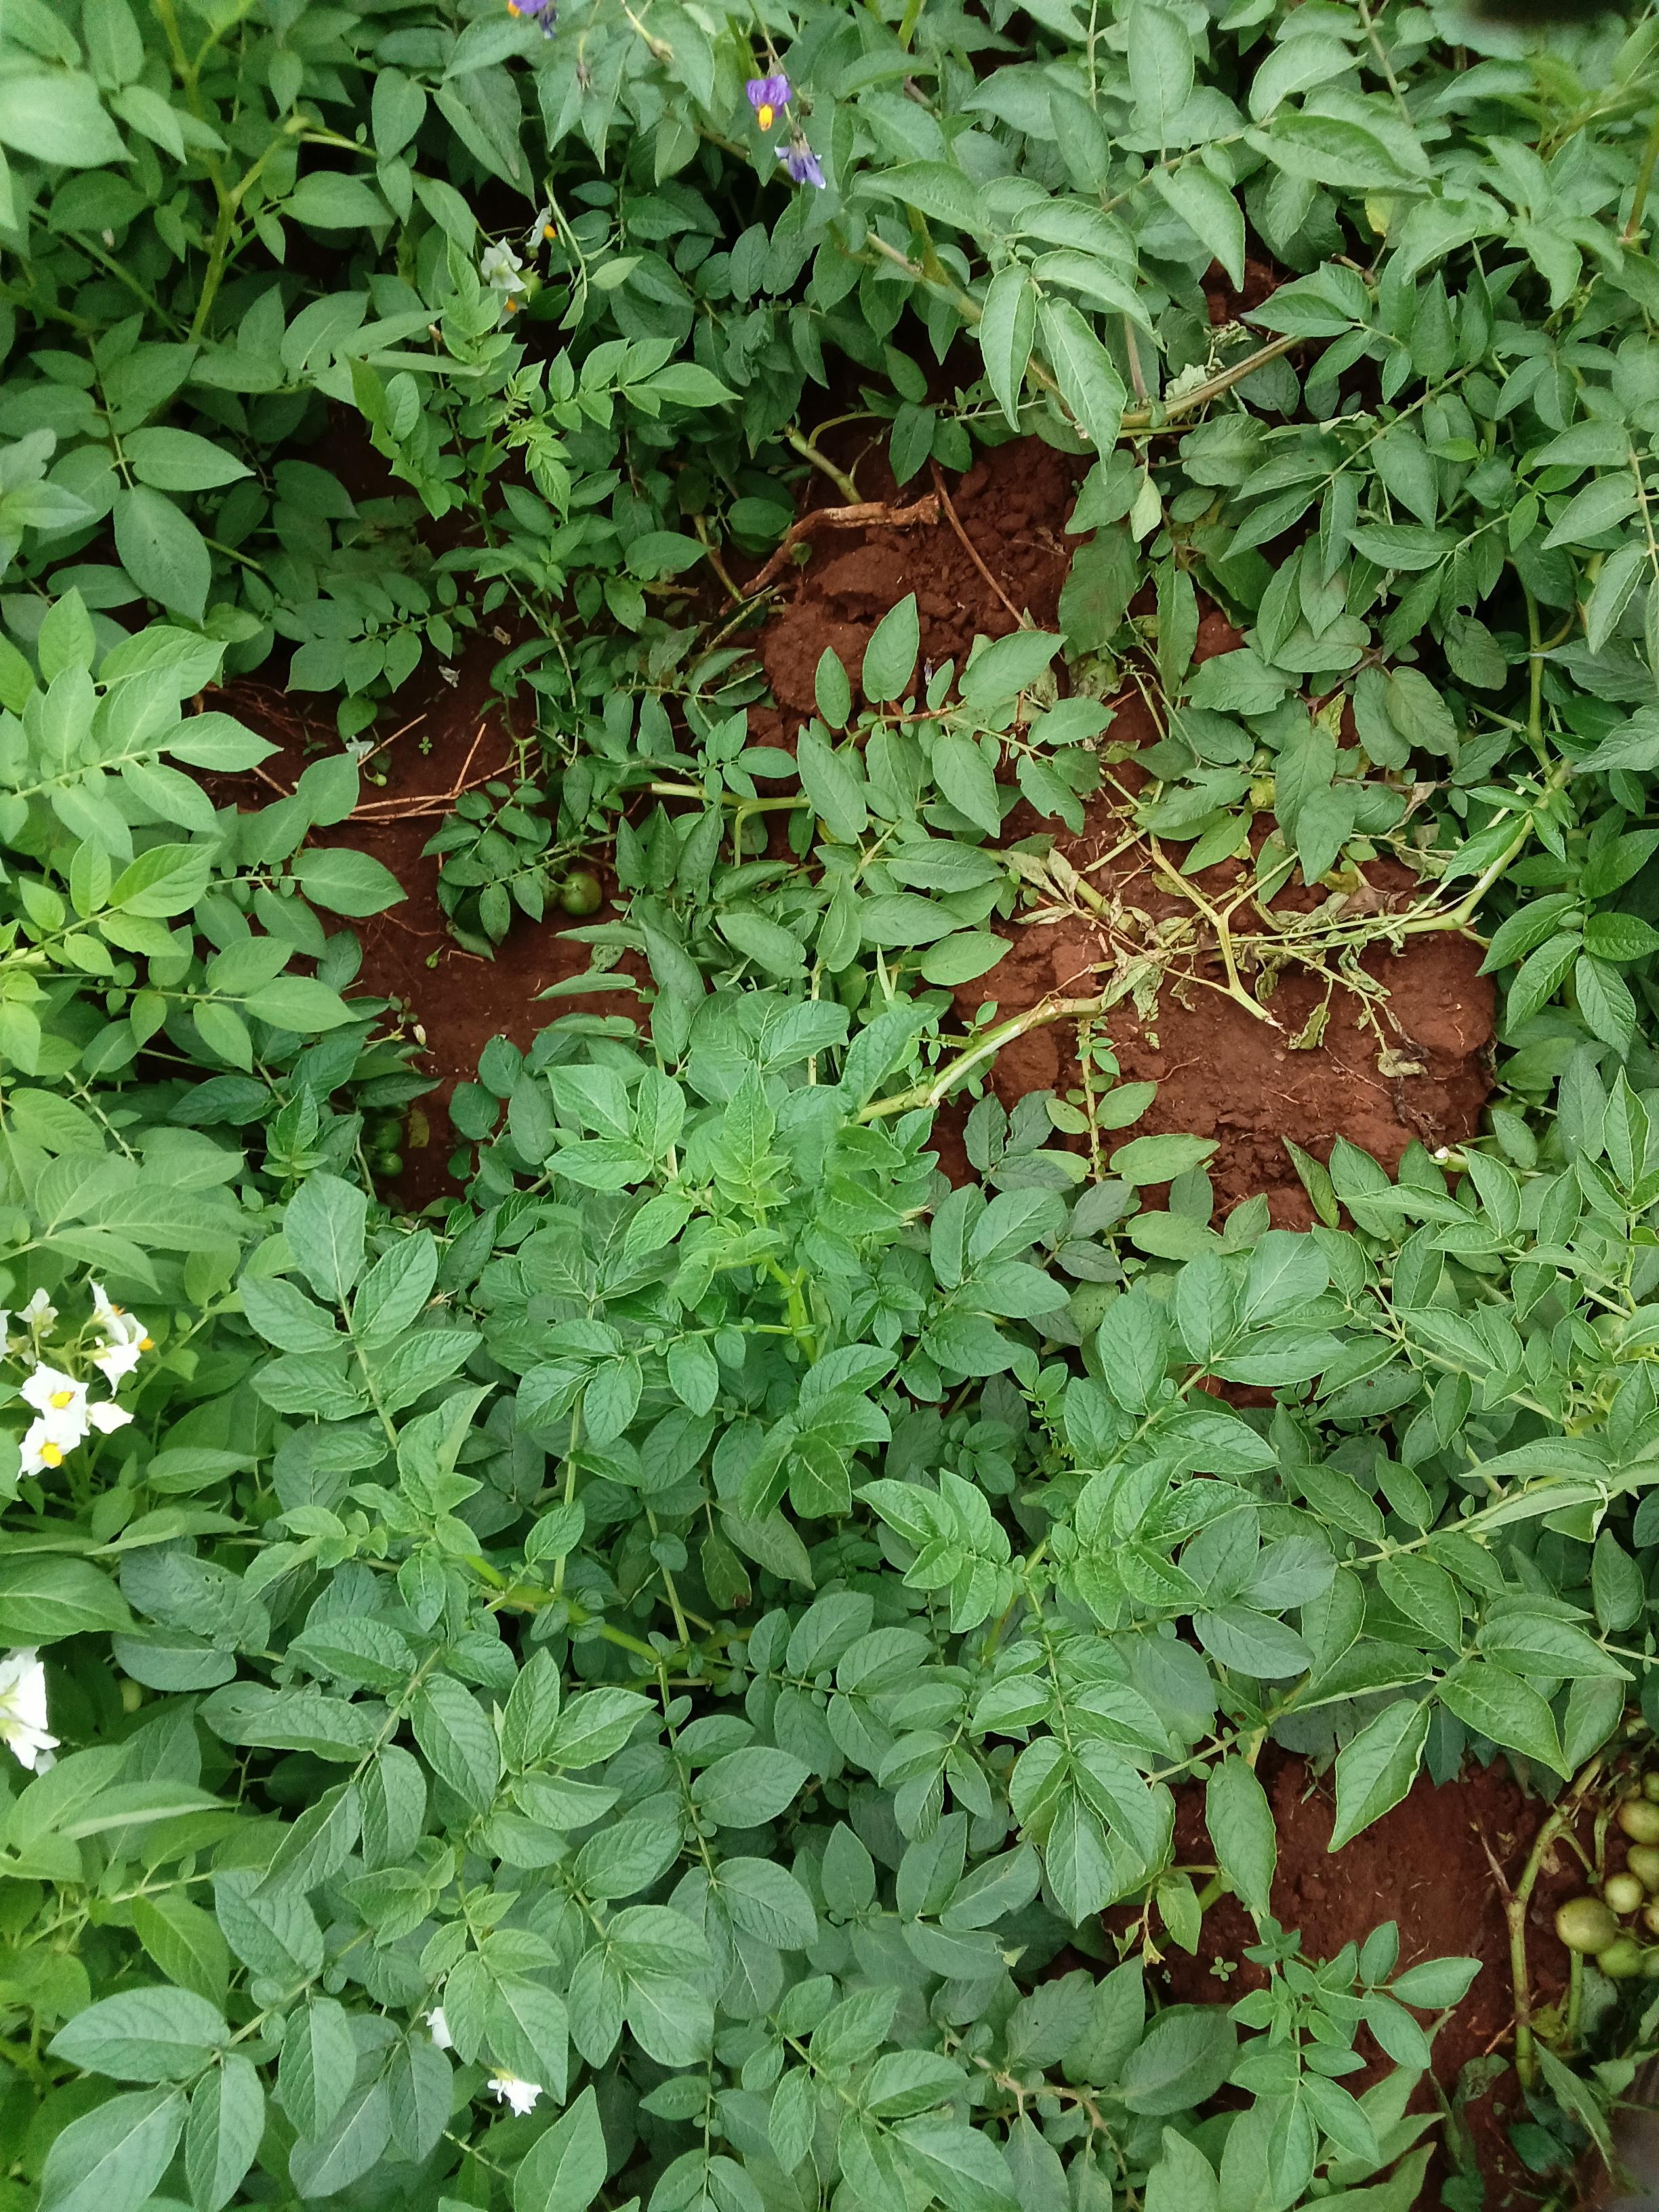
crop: potato
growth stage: flowering
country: Kenya
